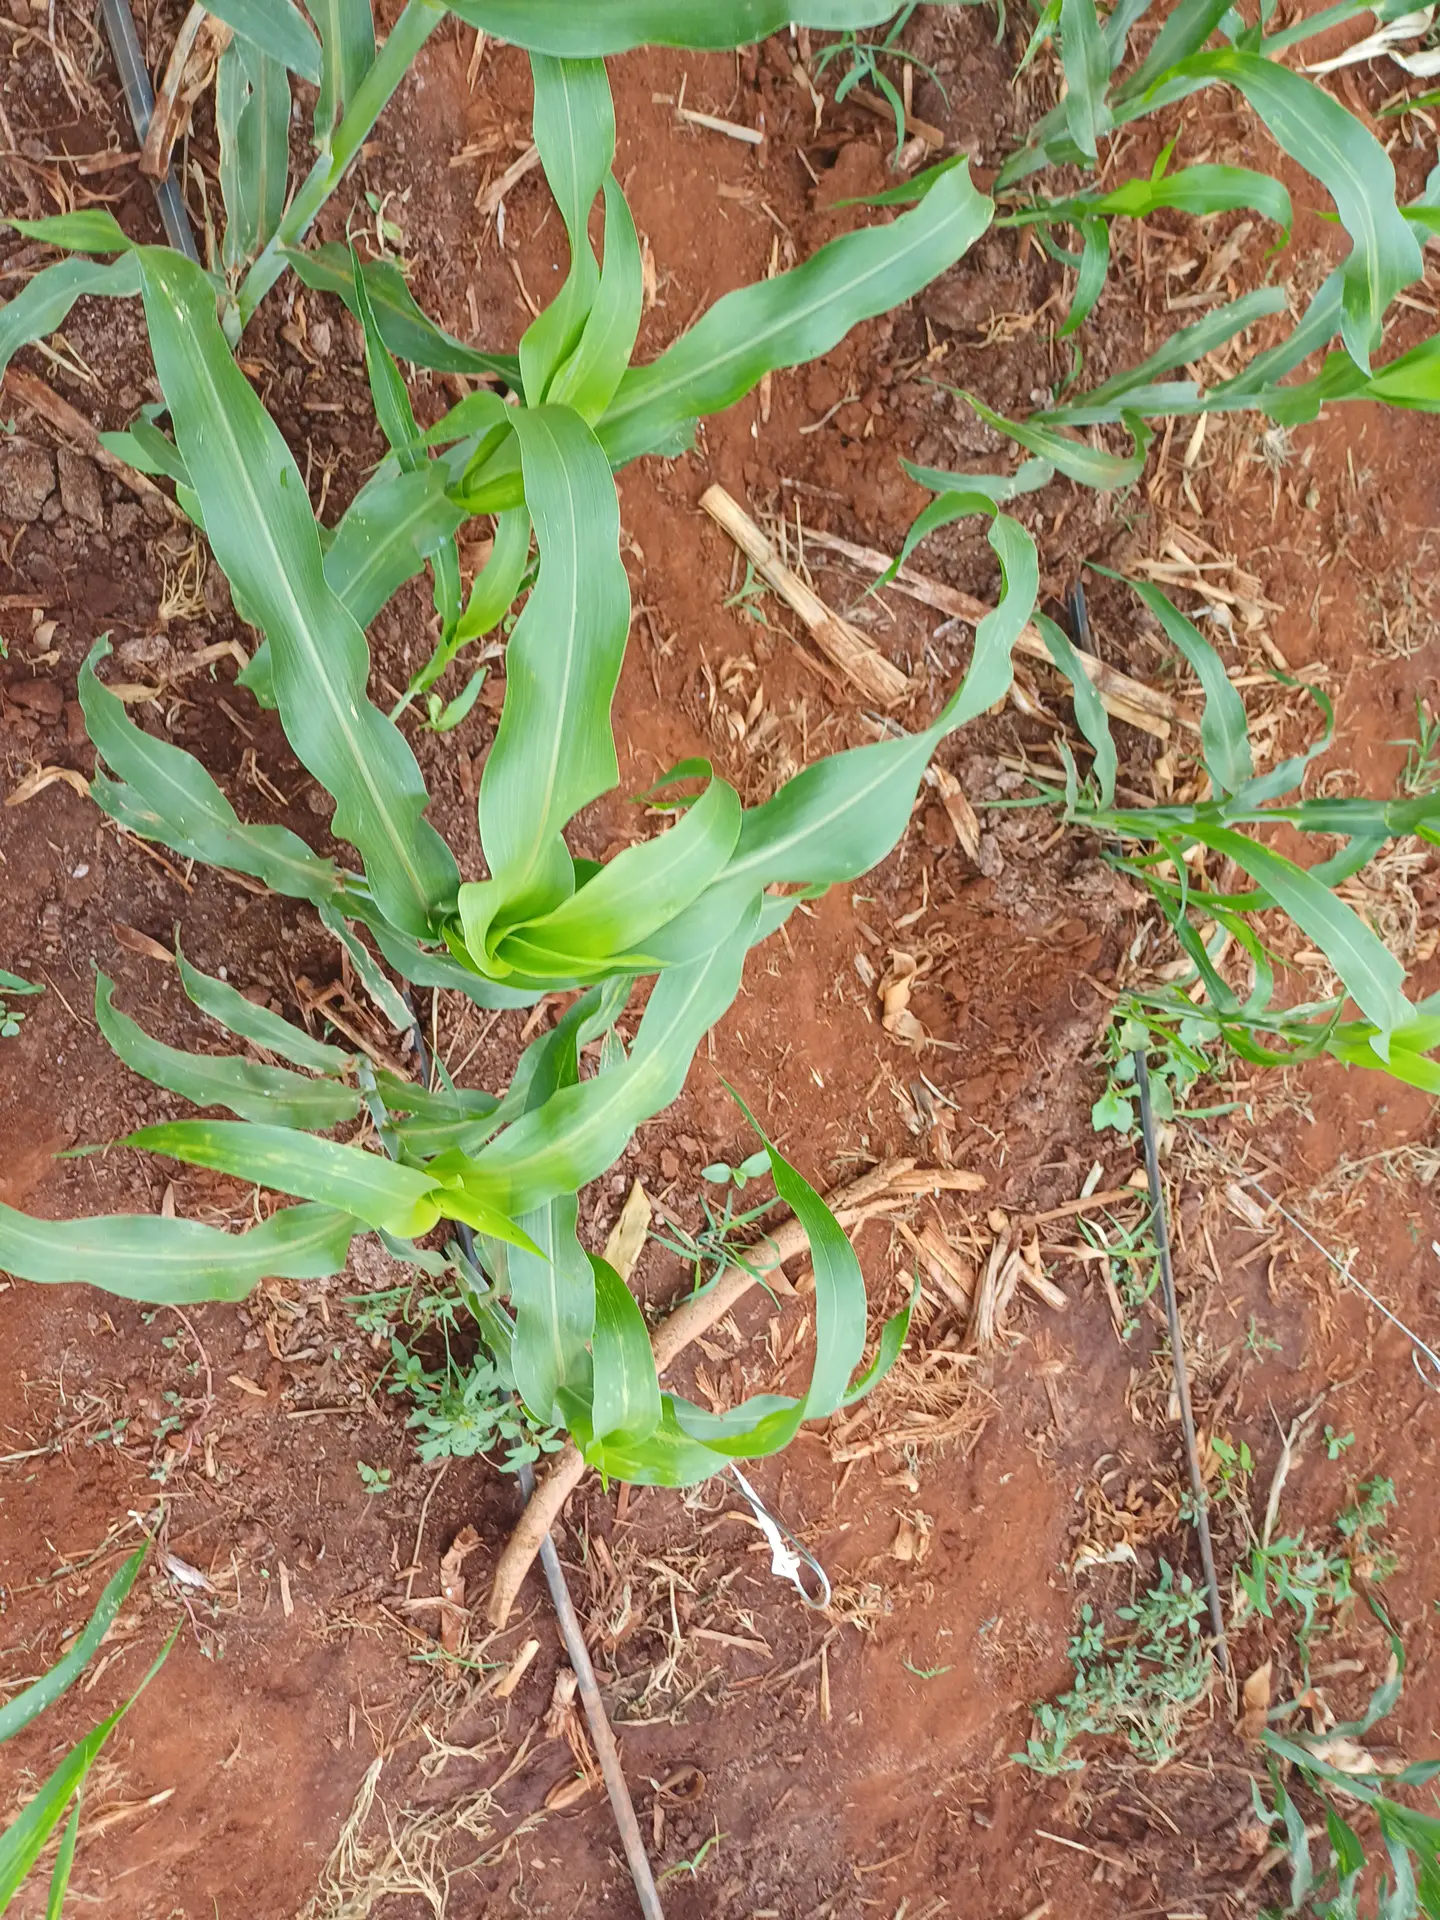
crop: sorghum
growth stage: vegetative
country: Kenya
